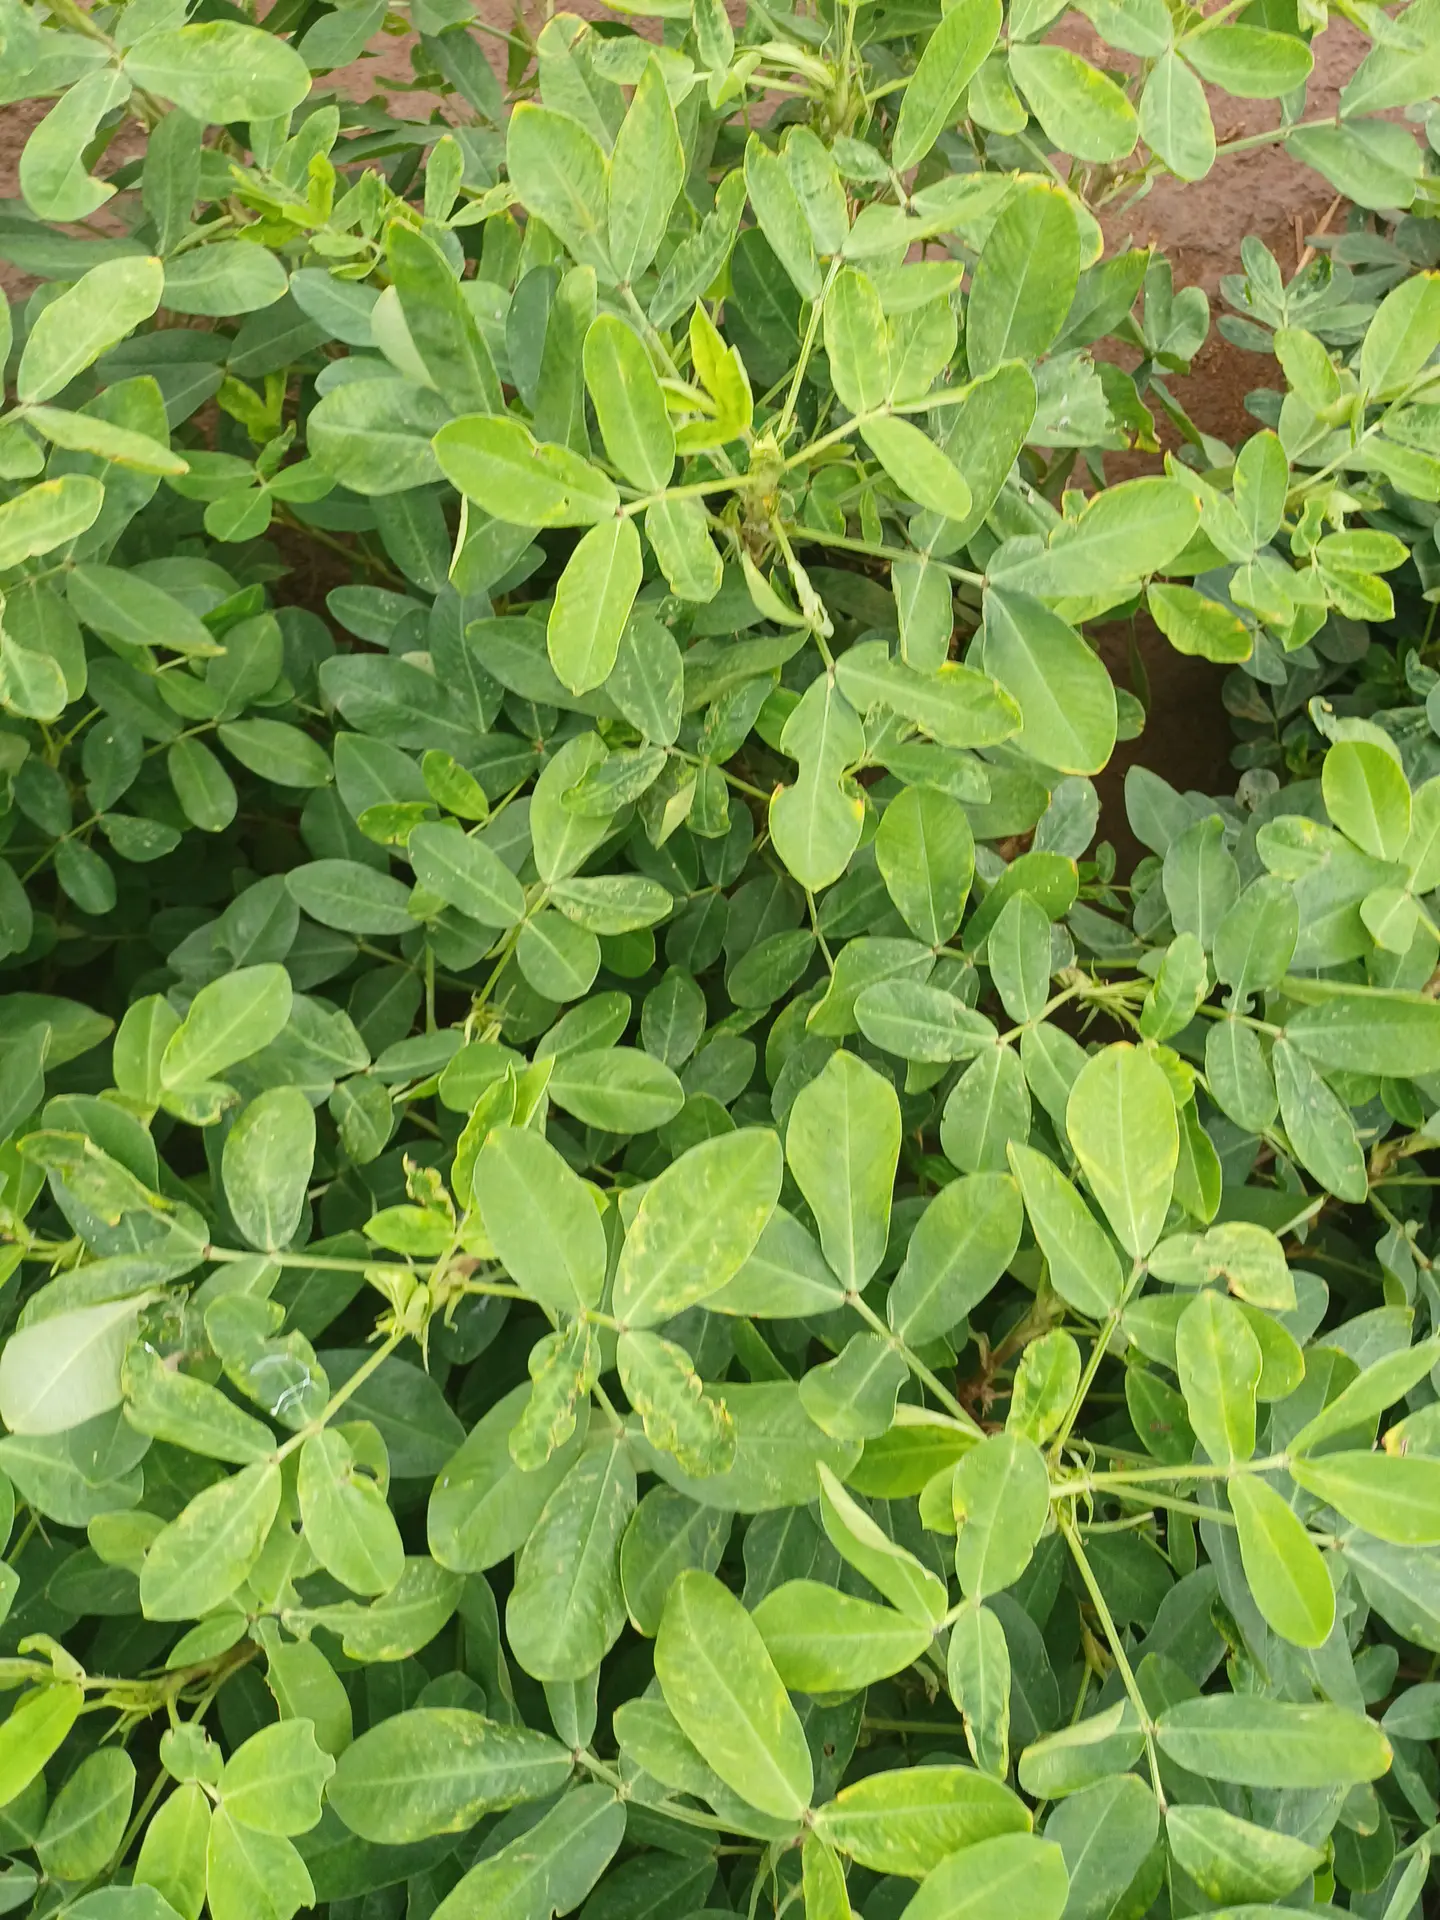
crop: groundnut
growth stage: pegging
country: Kenya
